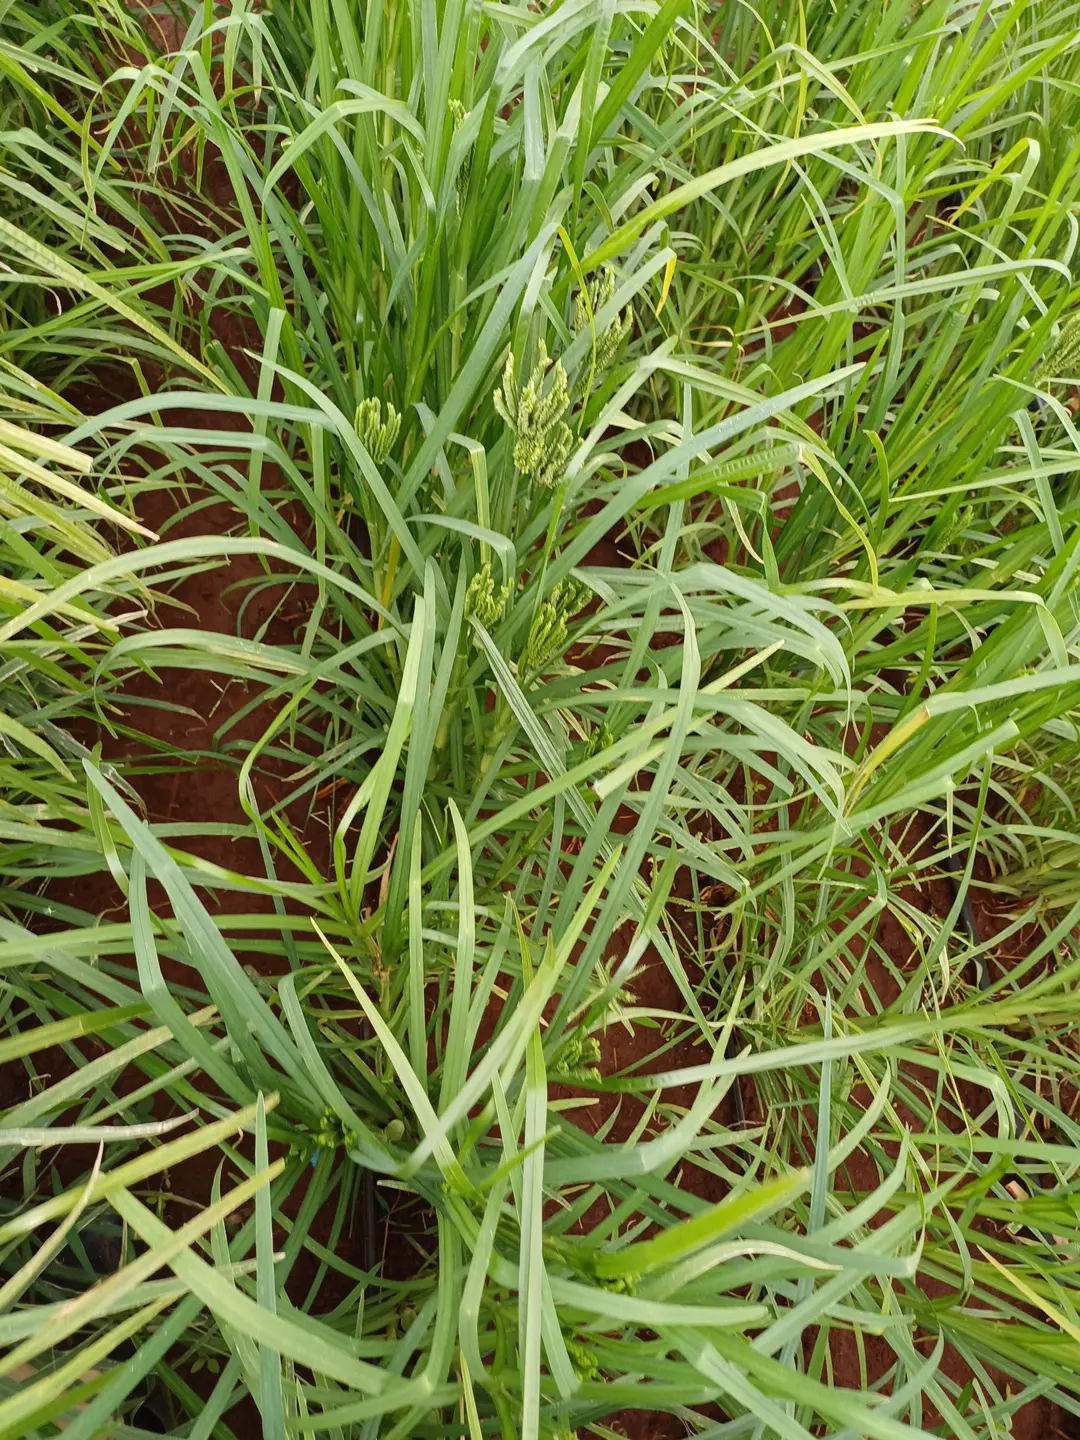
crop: finger millet
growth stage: flowering
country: Kenya
